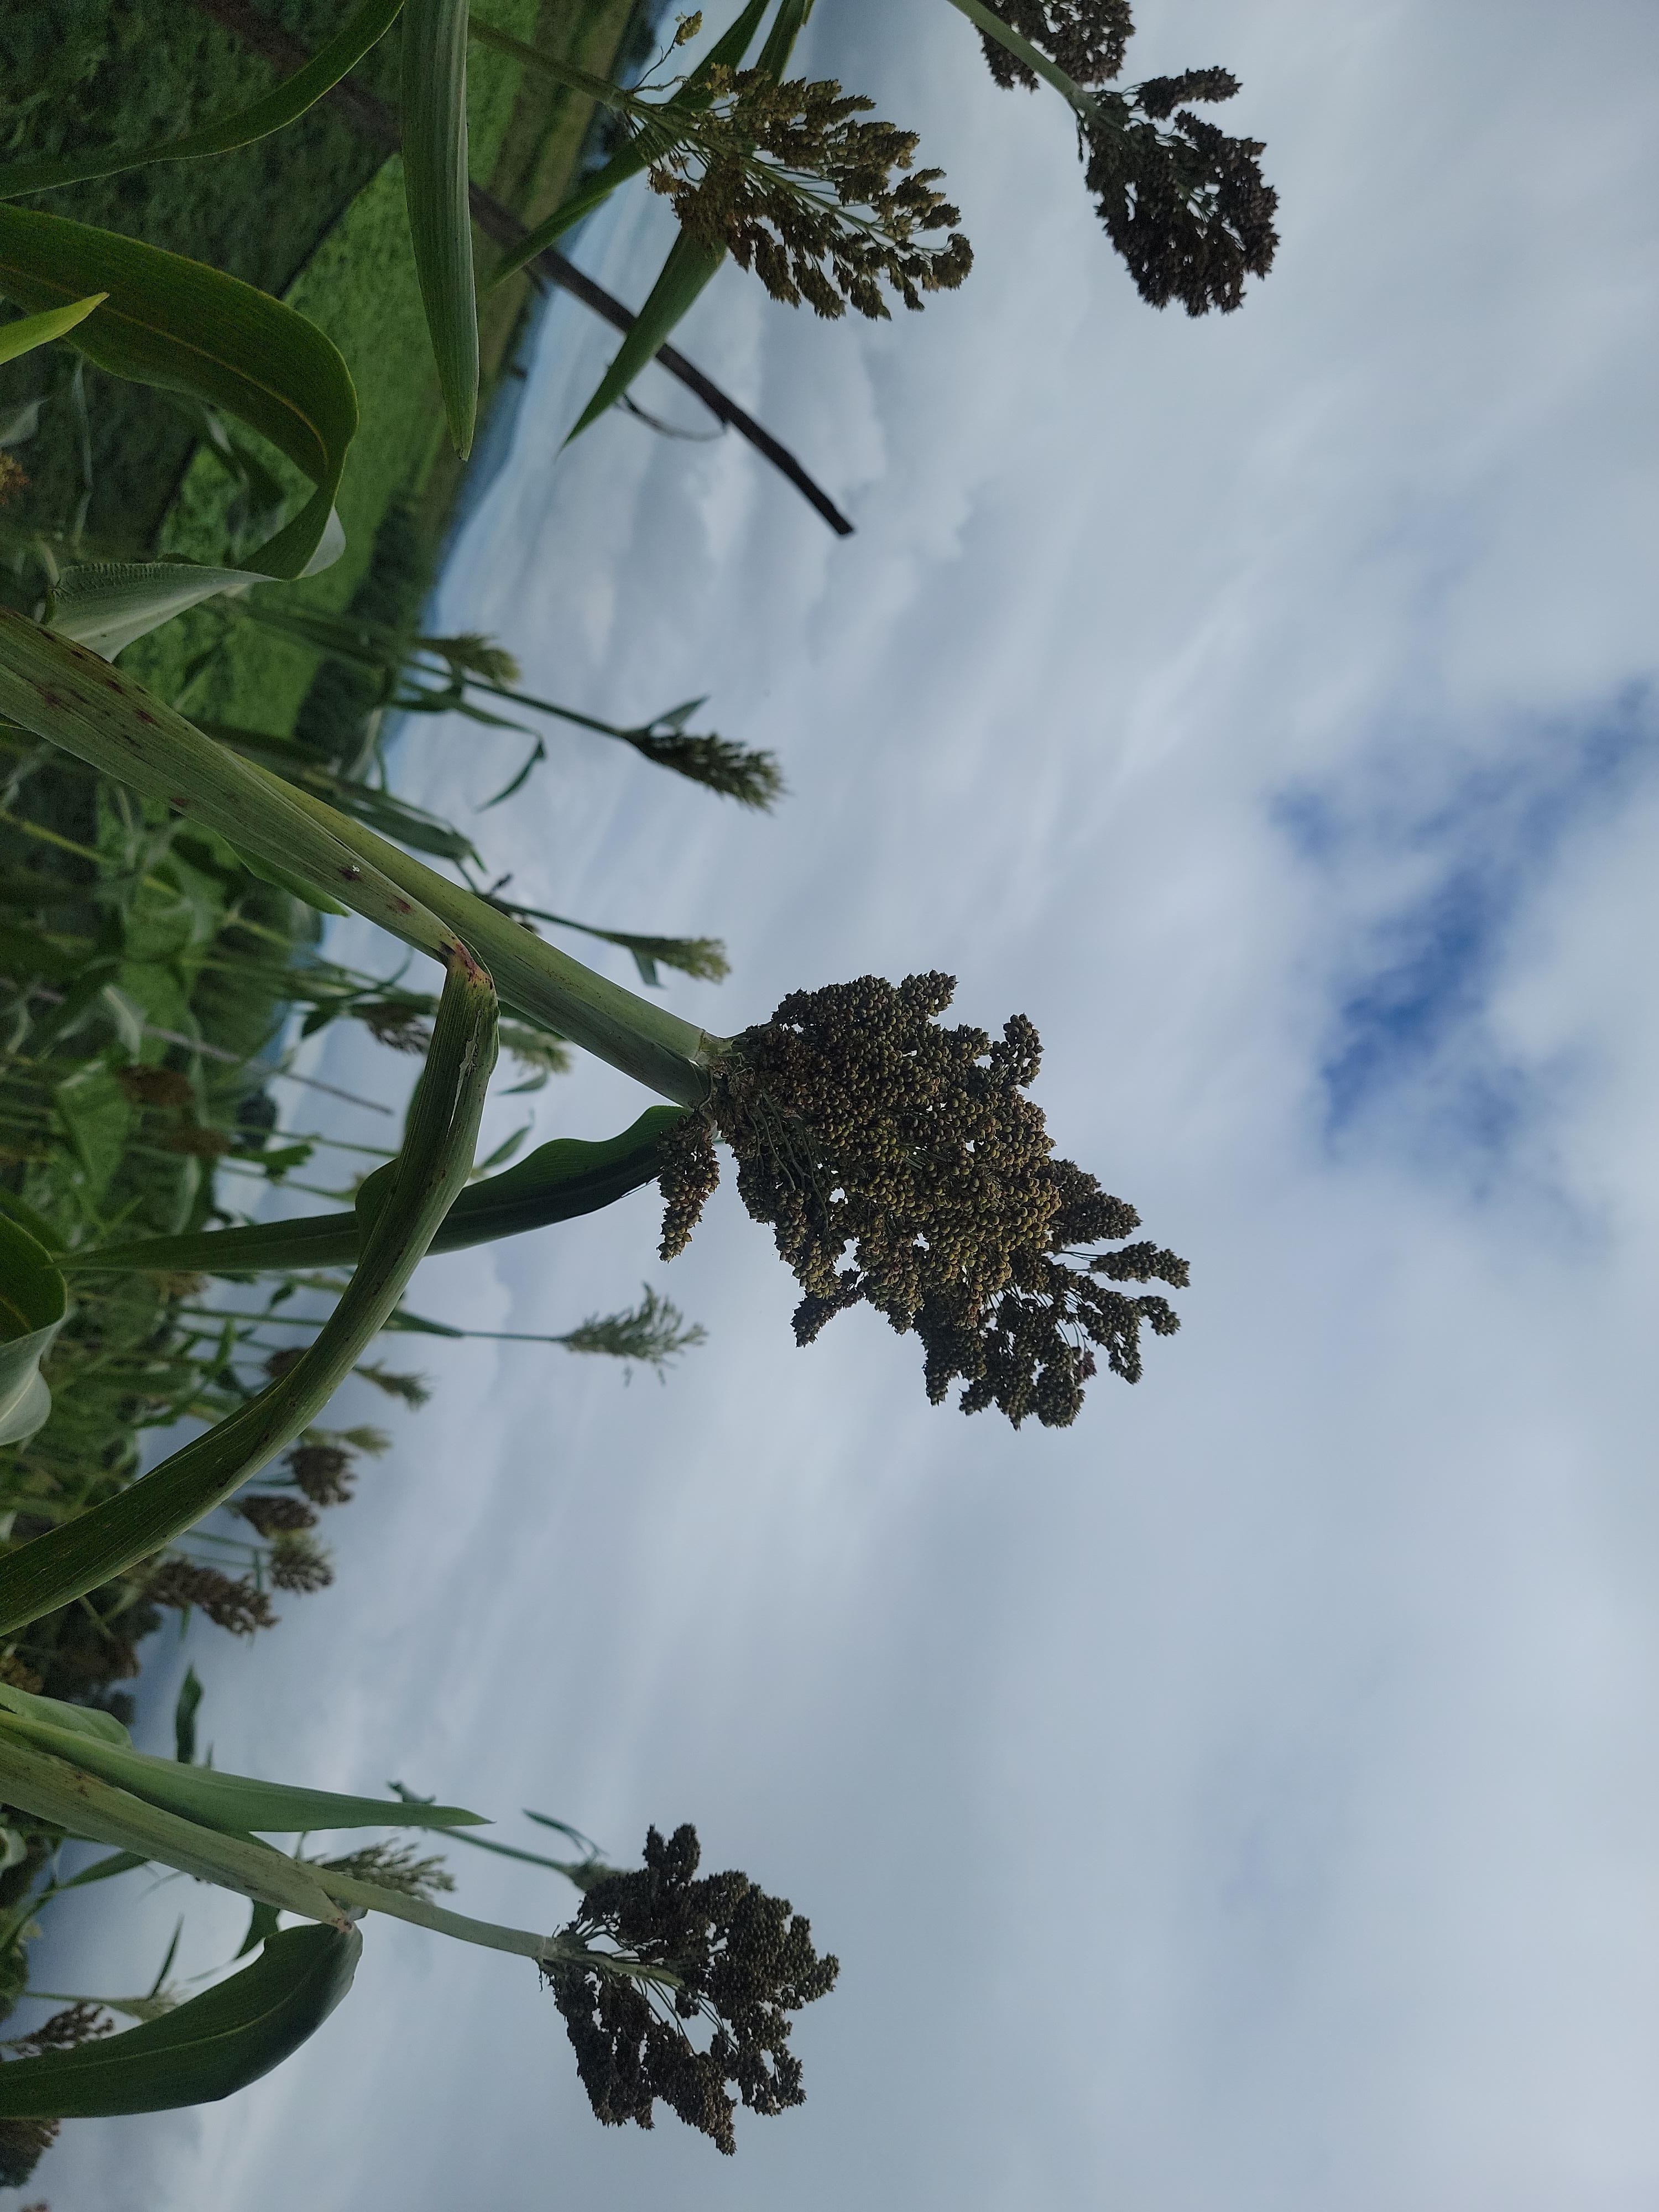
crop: sorghum
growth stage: vegetative
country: Tanzania
